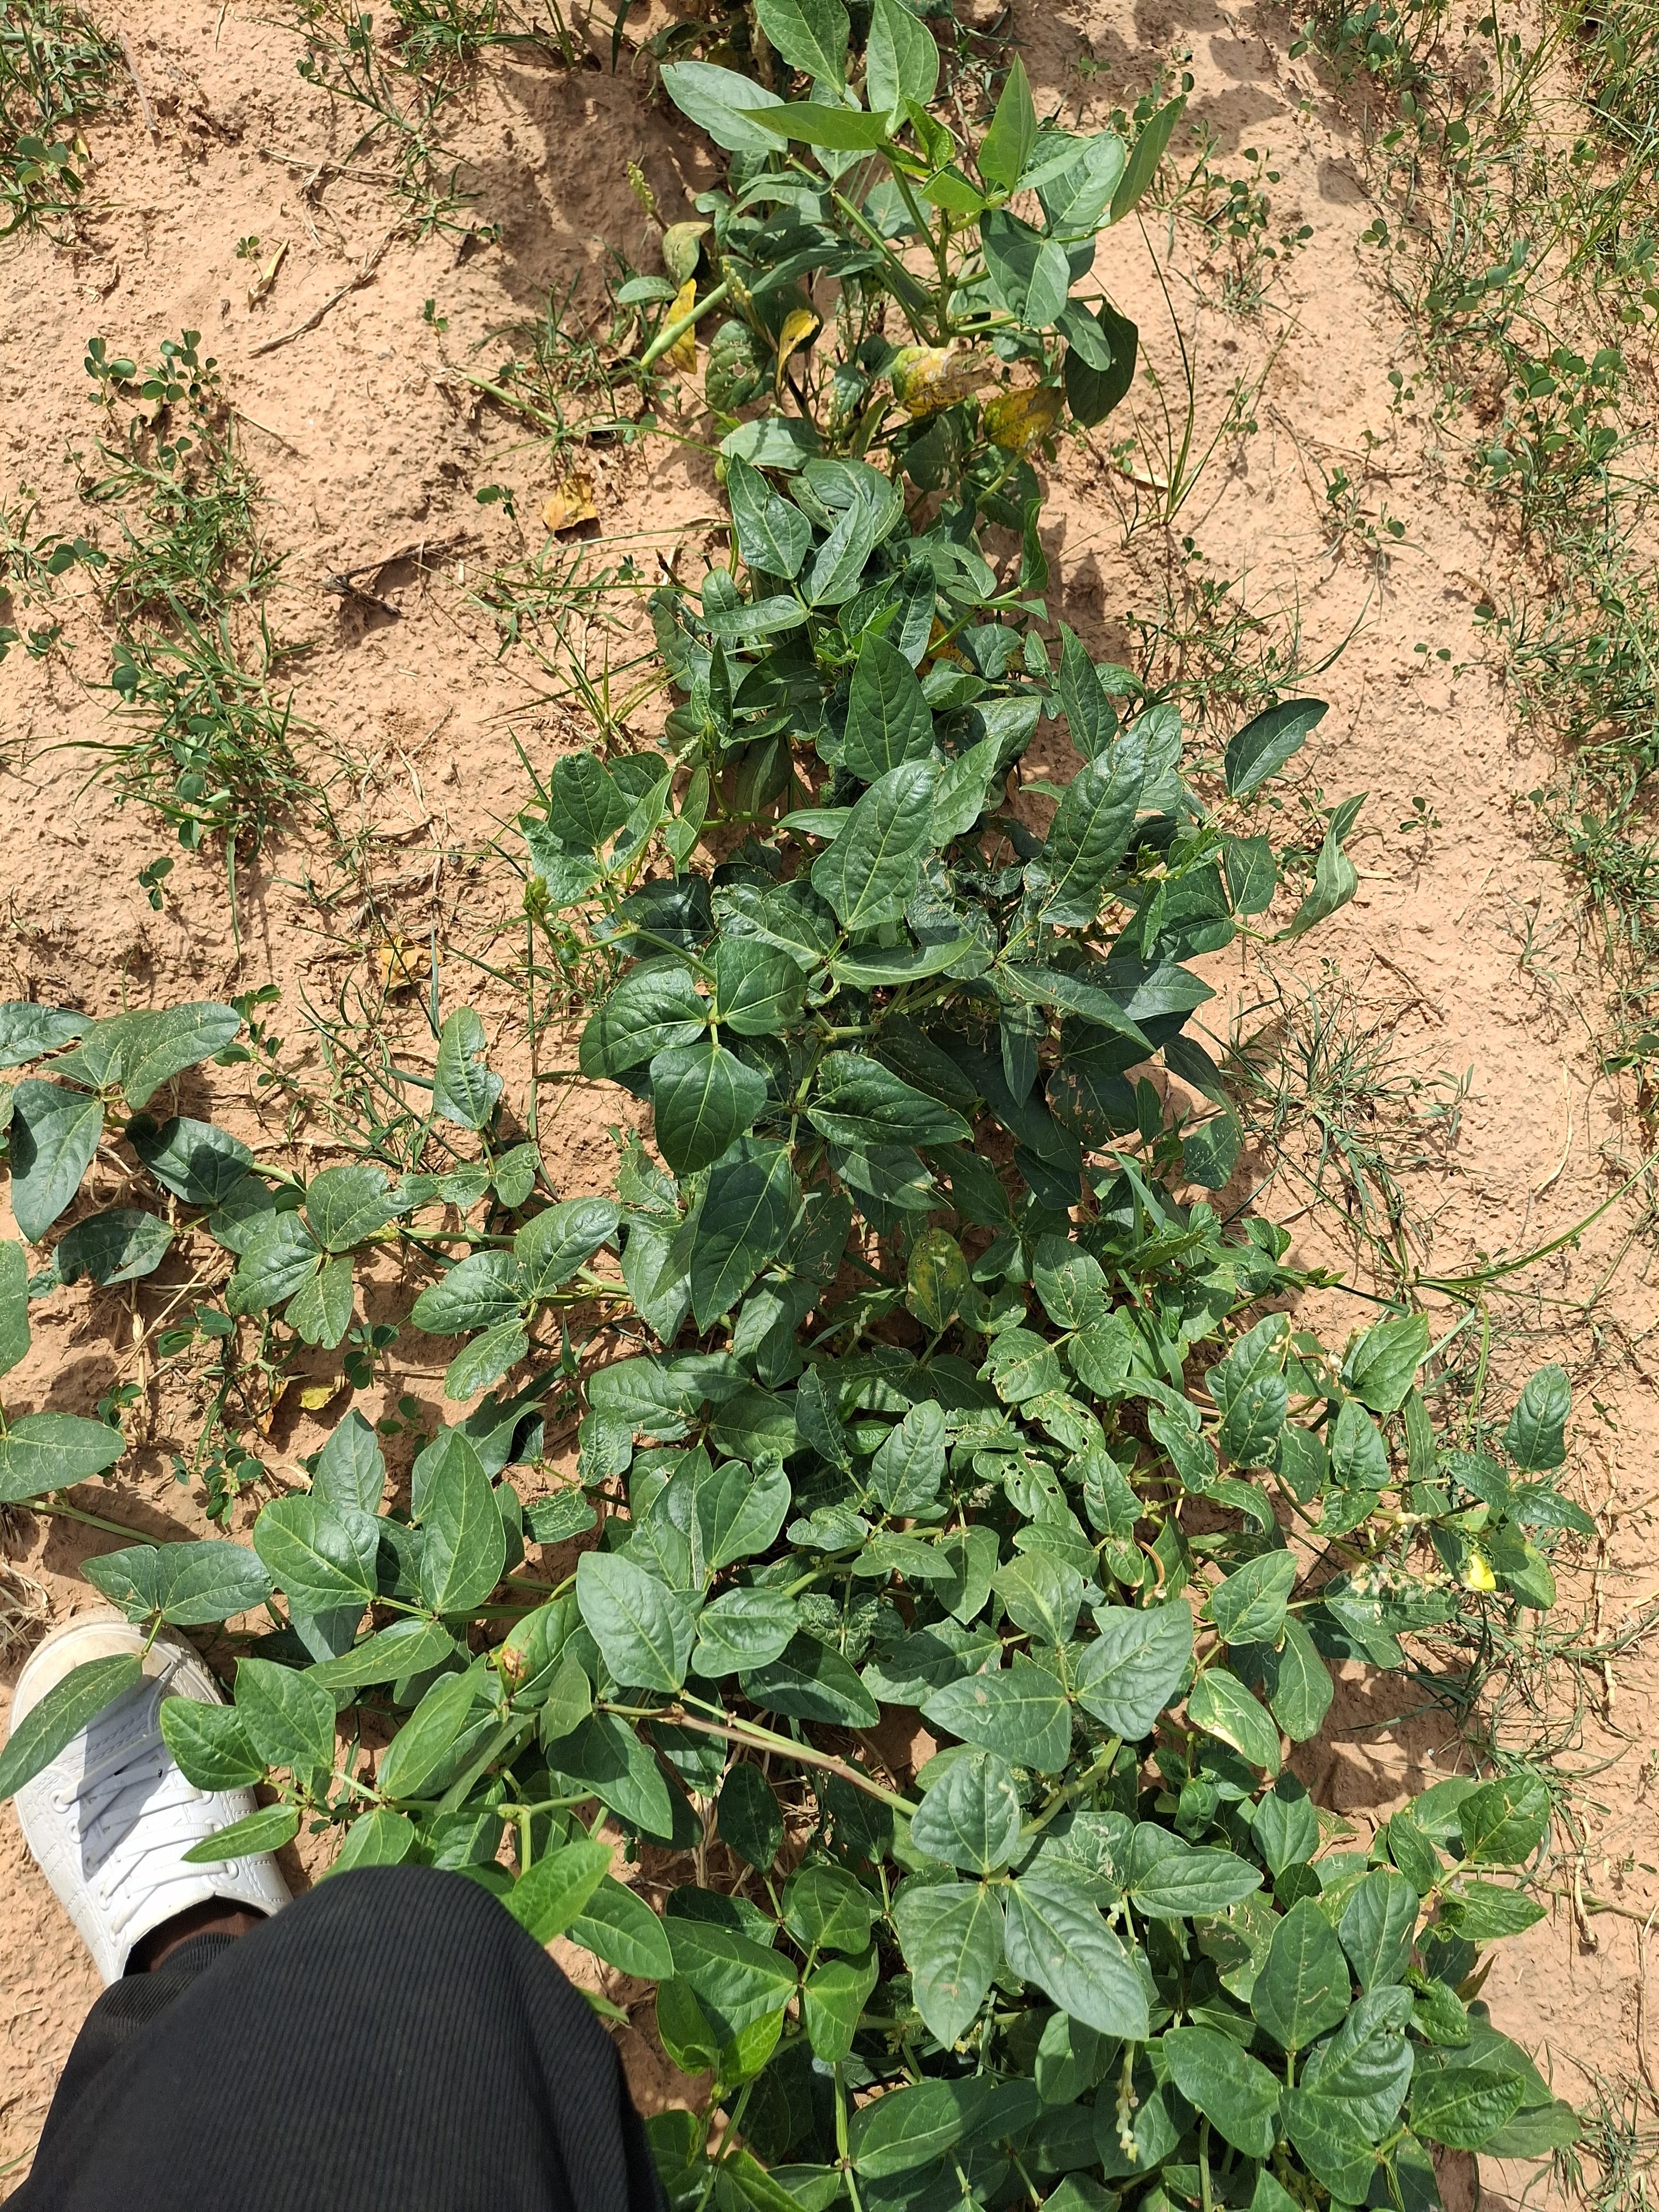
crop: cowpea
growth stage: harvest maturity
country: Nigeria
